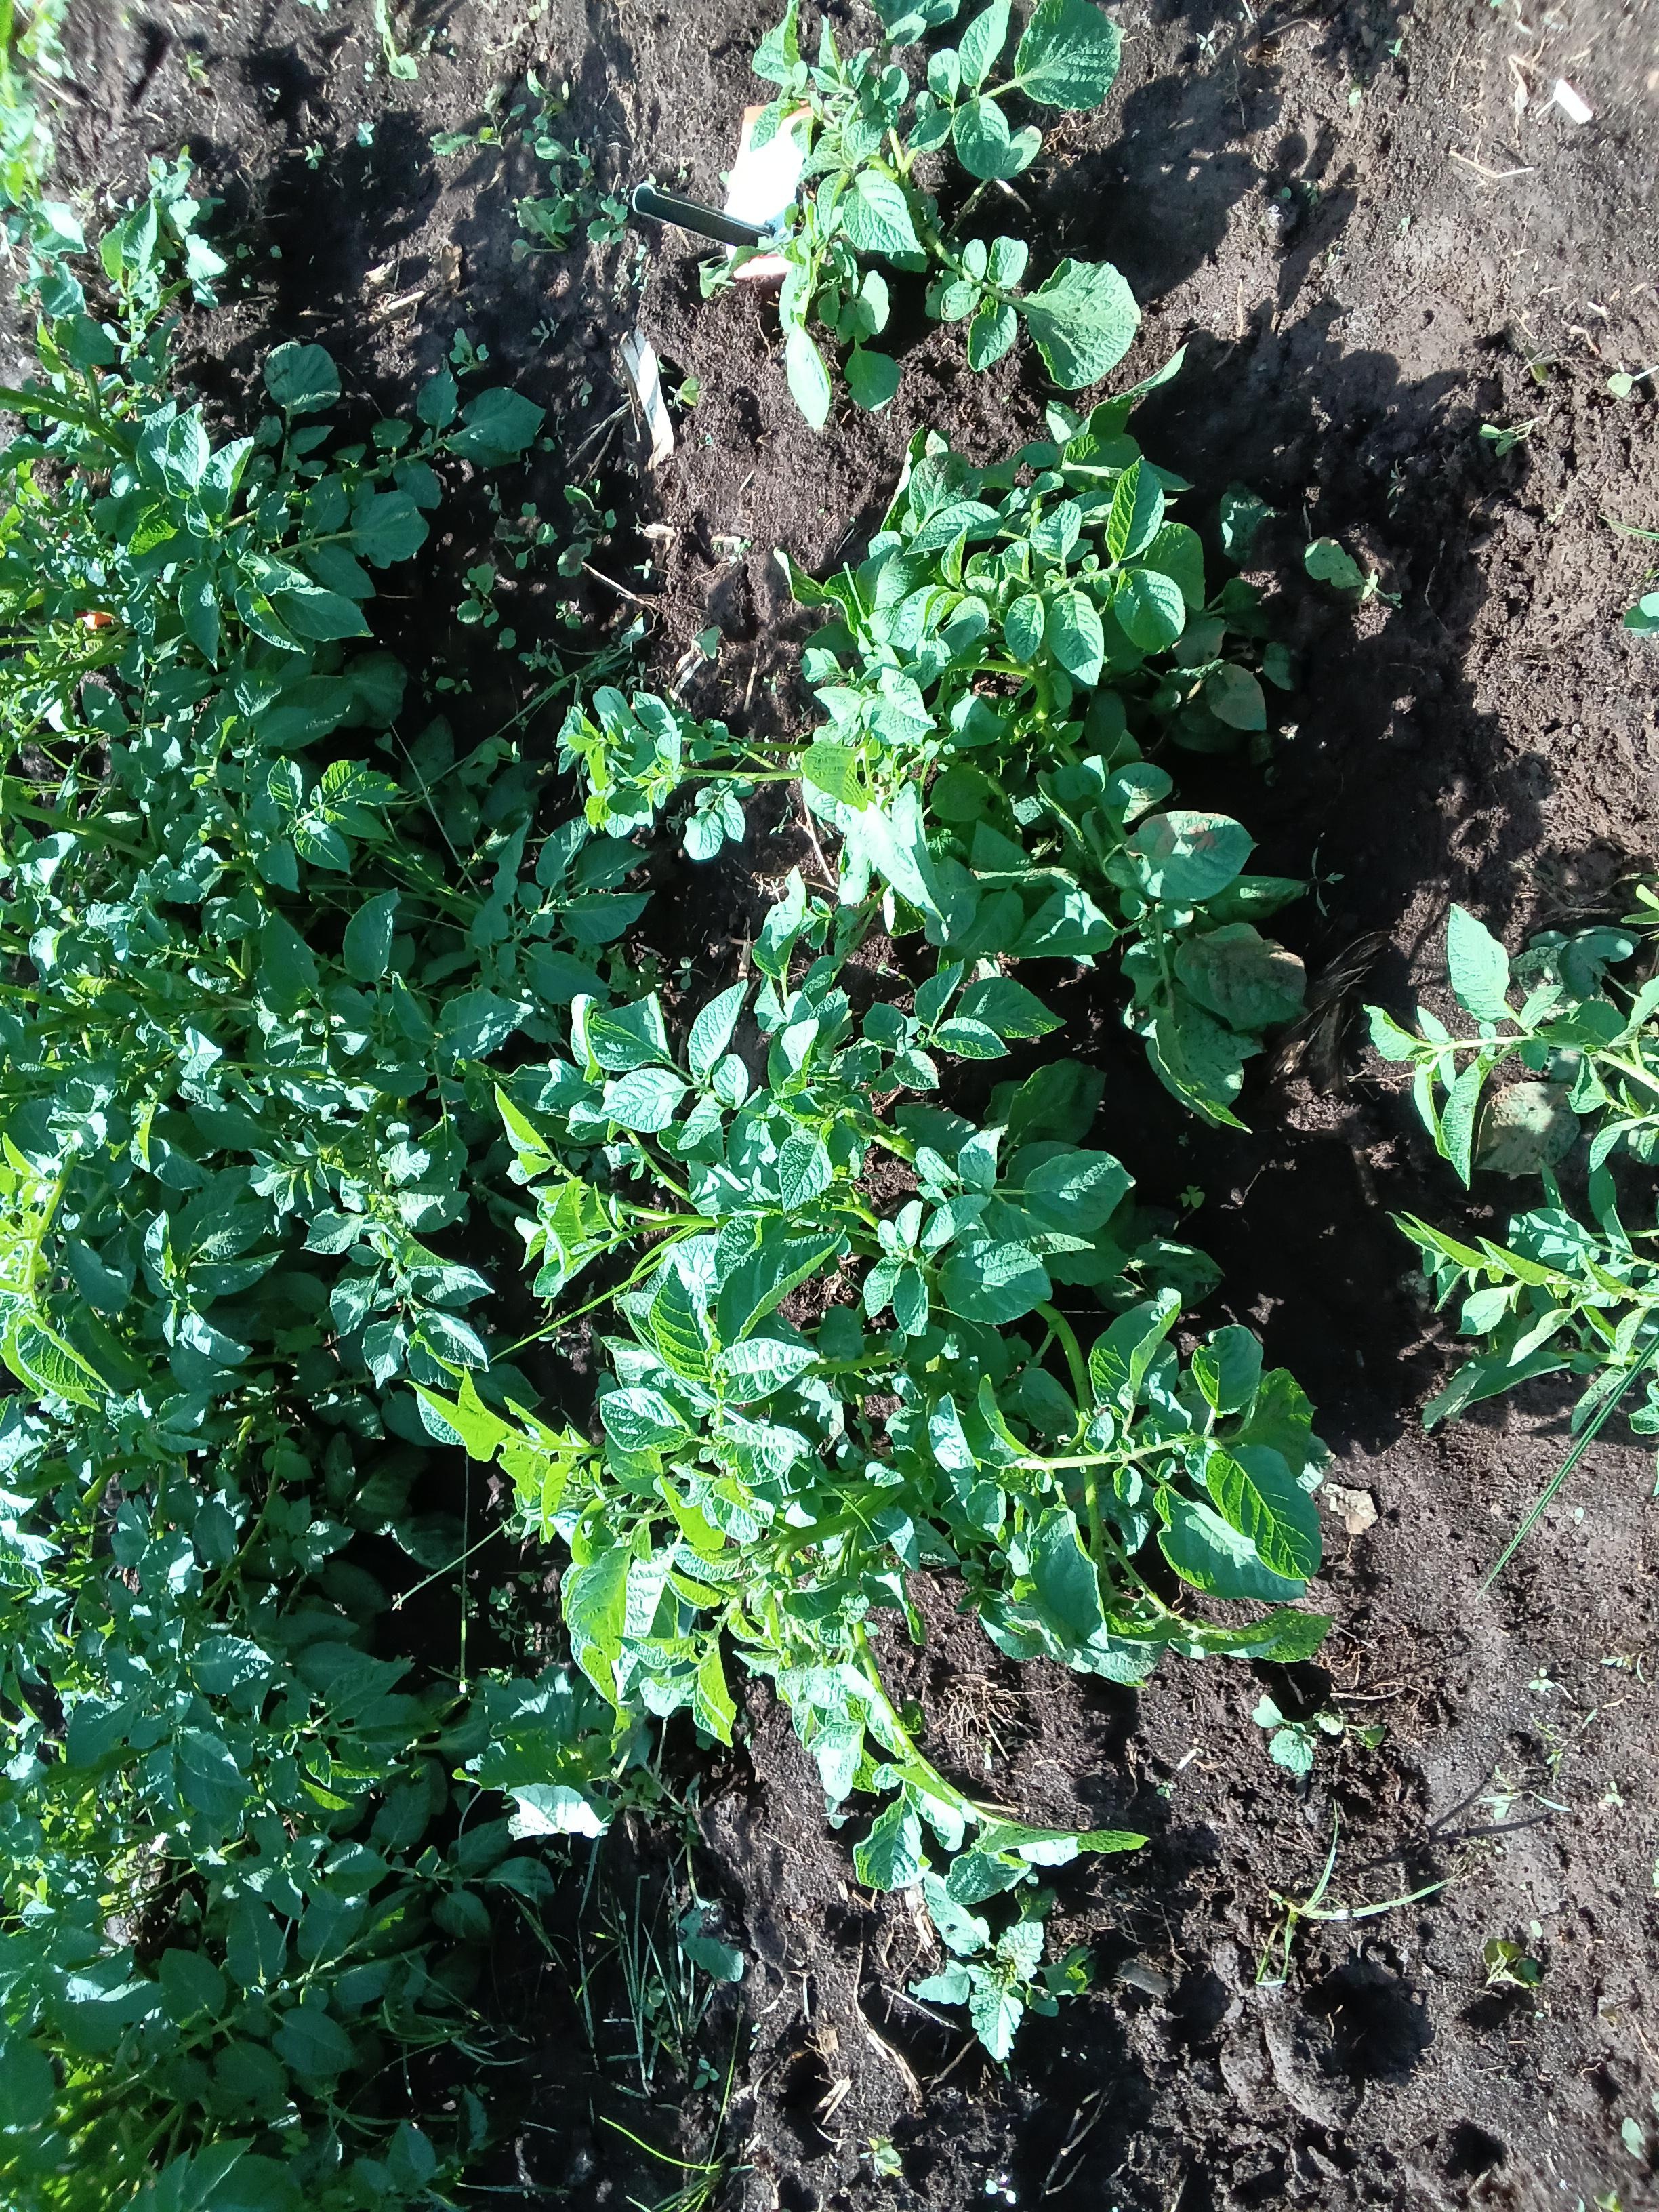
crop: potato
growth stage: vegetative
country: Kenya
